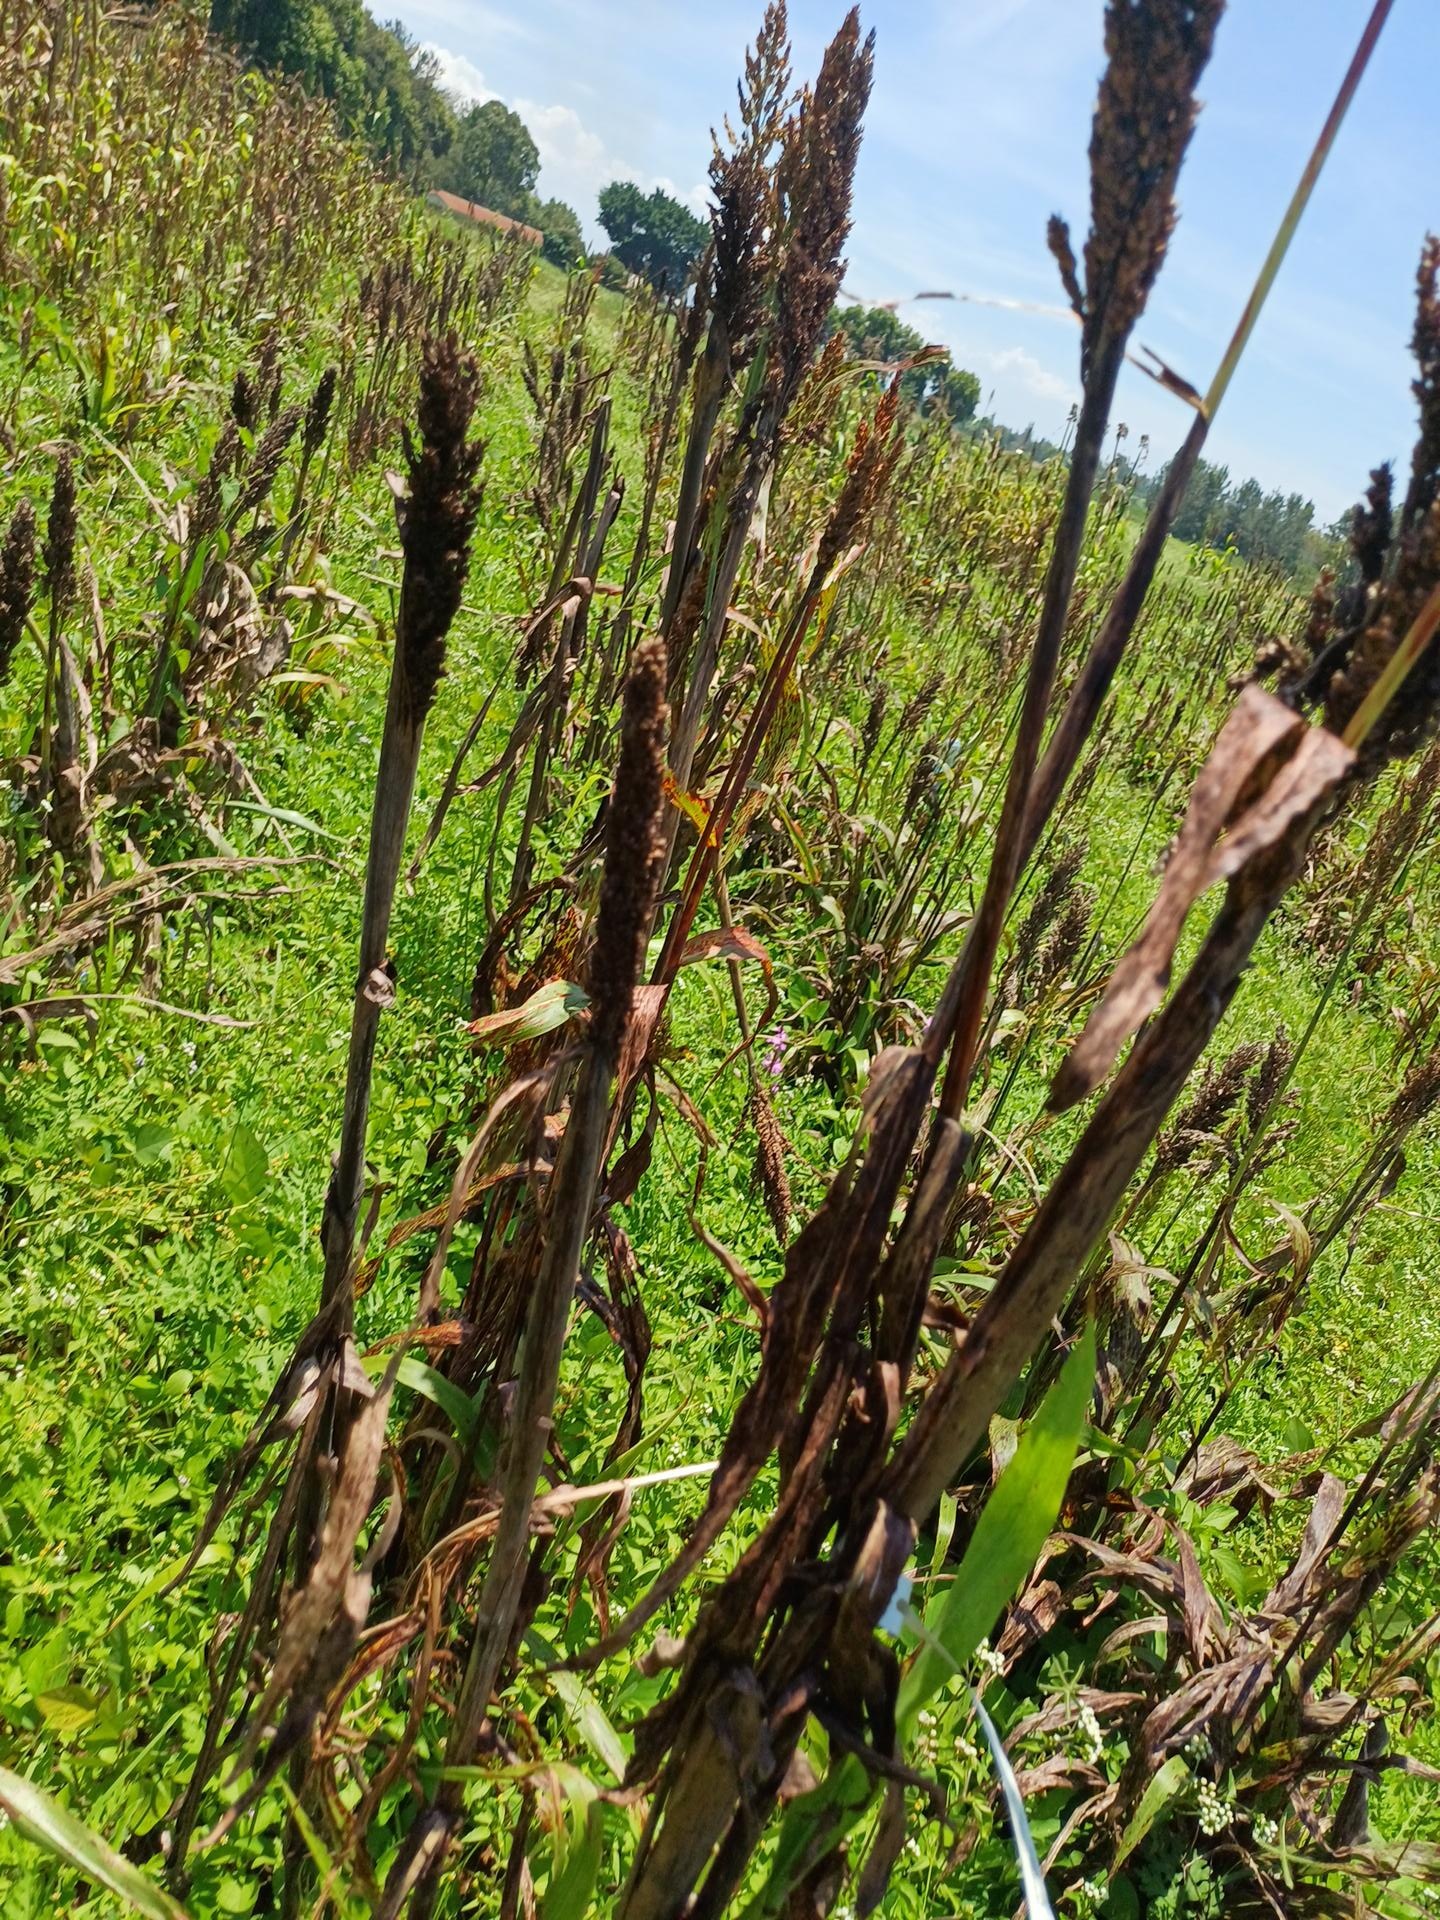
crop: sorghum
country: Kenya
